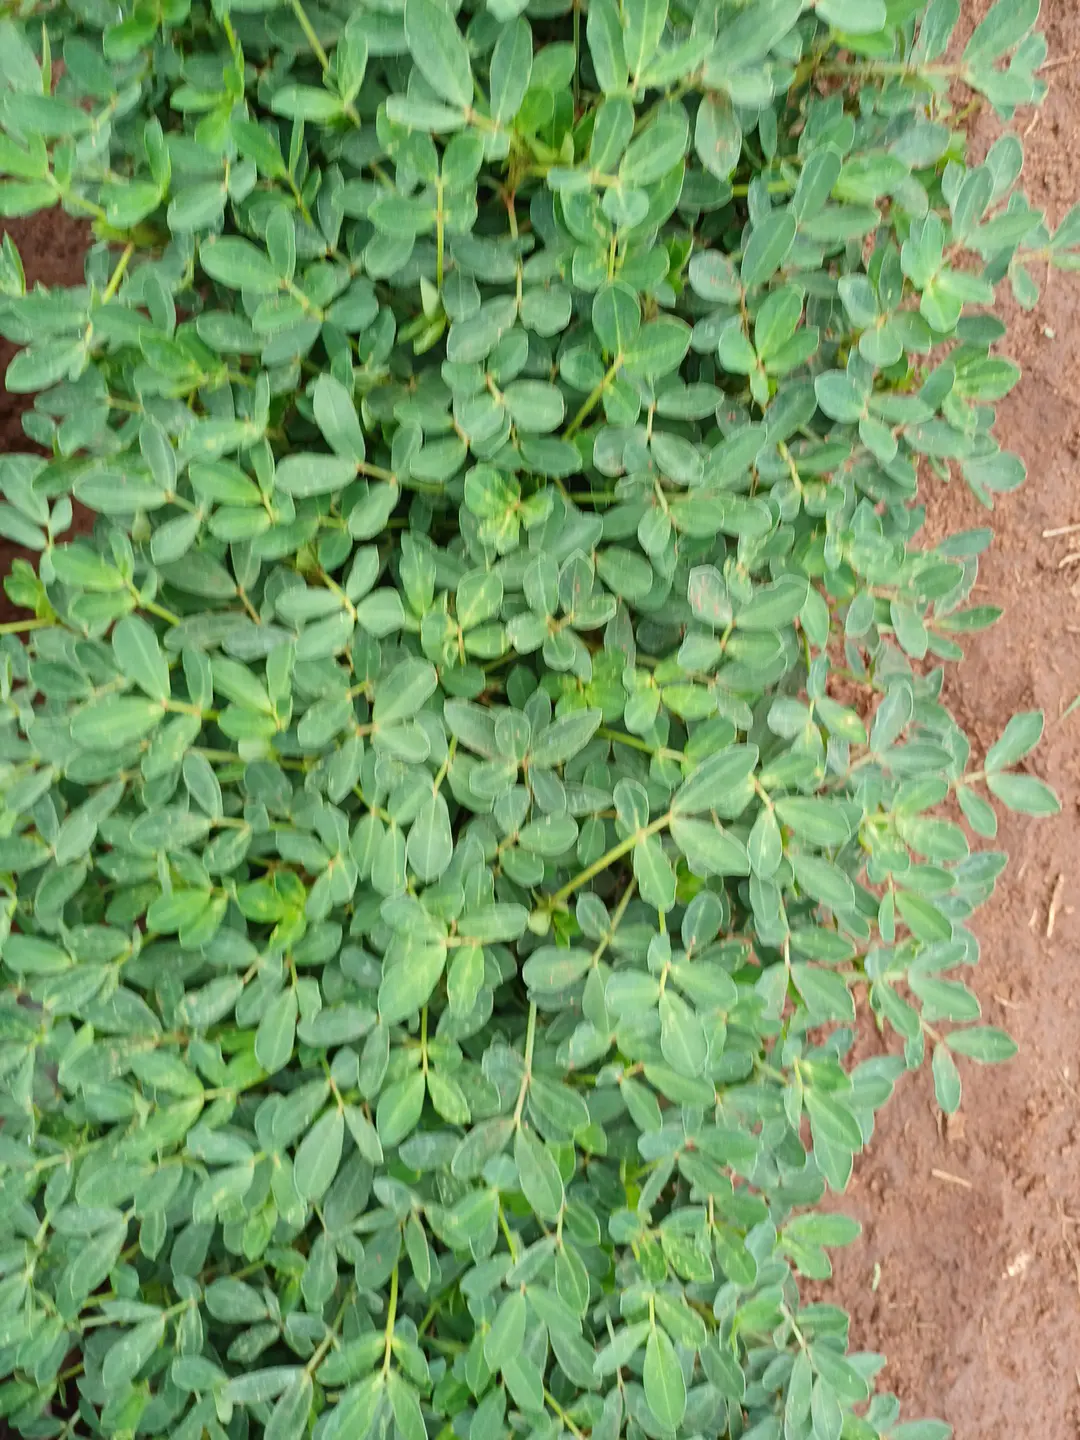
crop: groundnut
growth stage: flowering
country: Kenya
